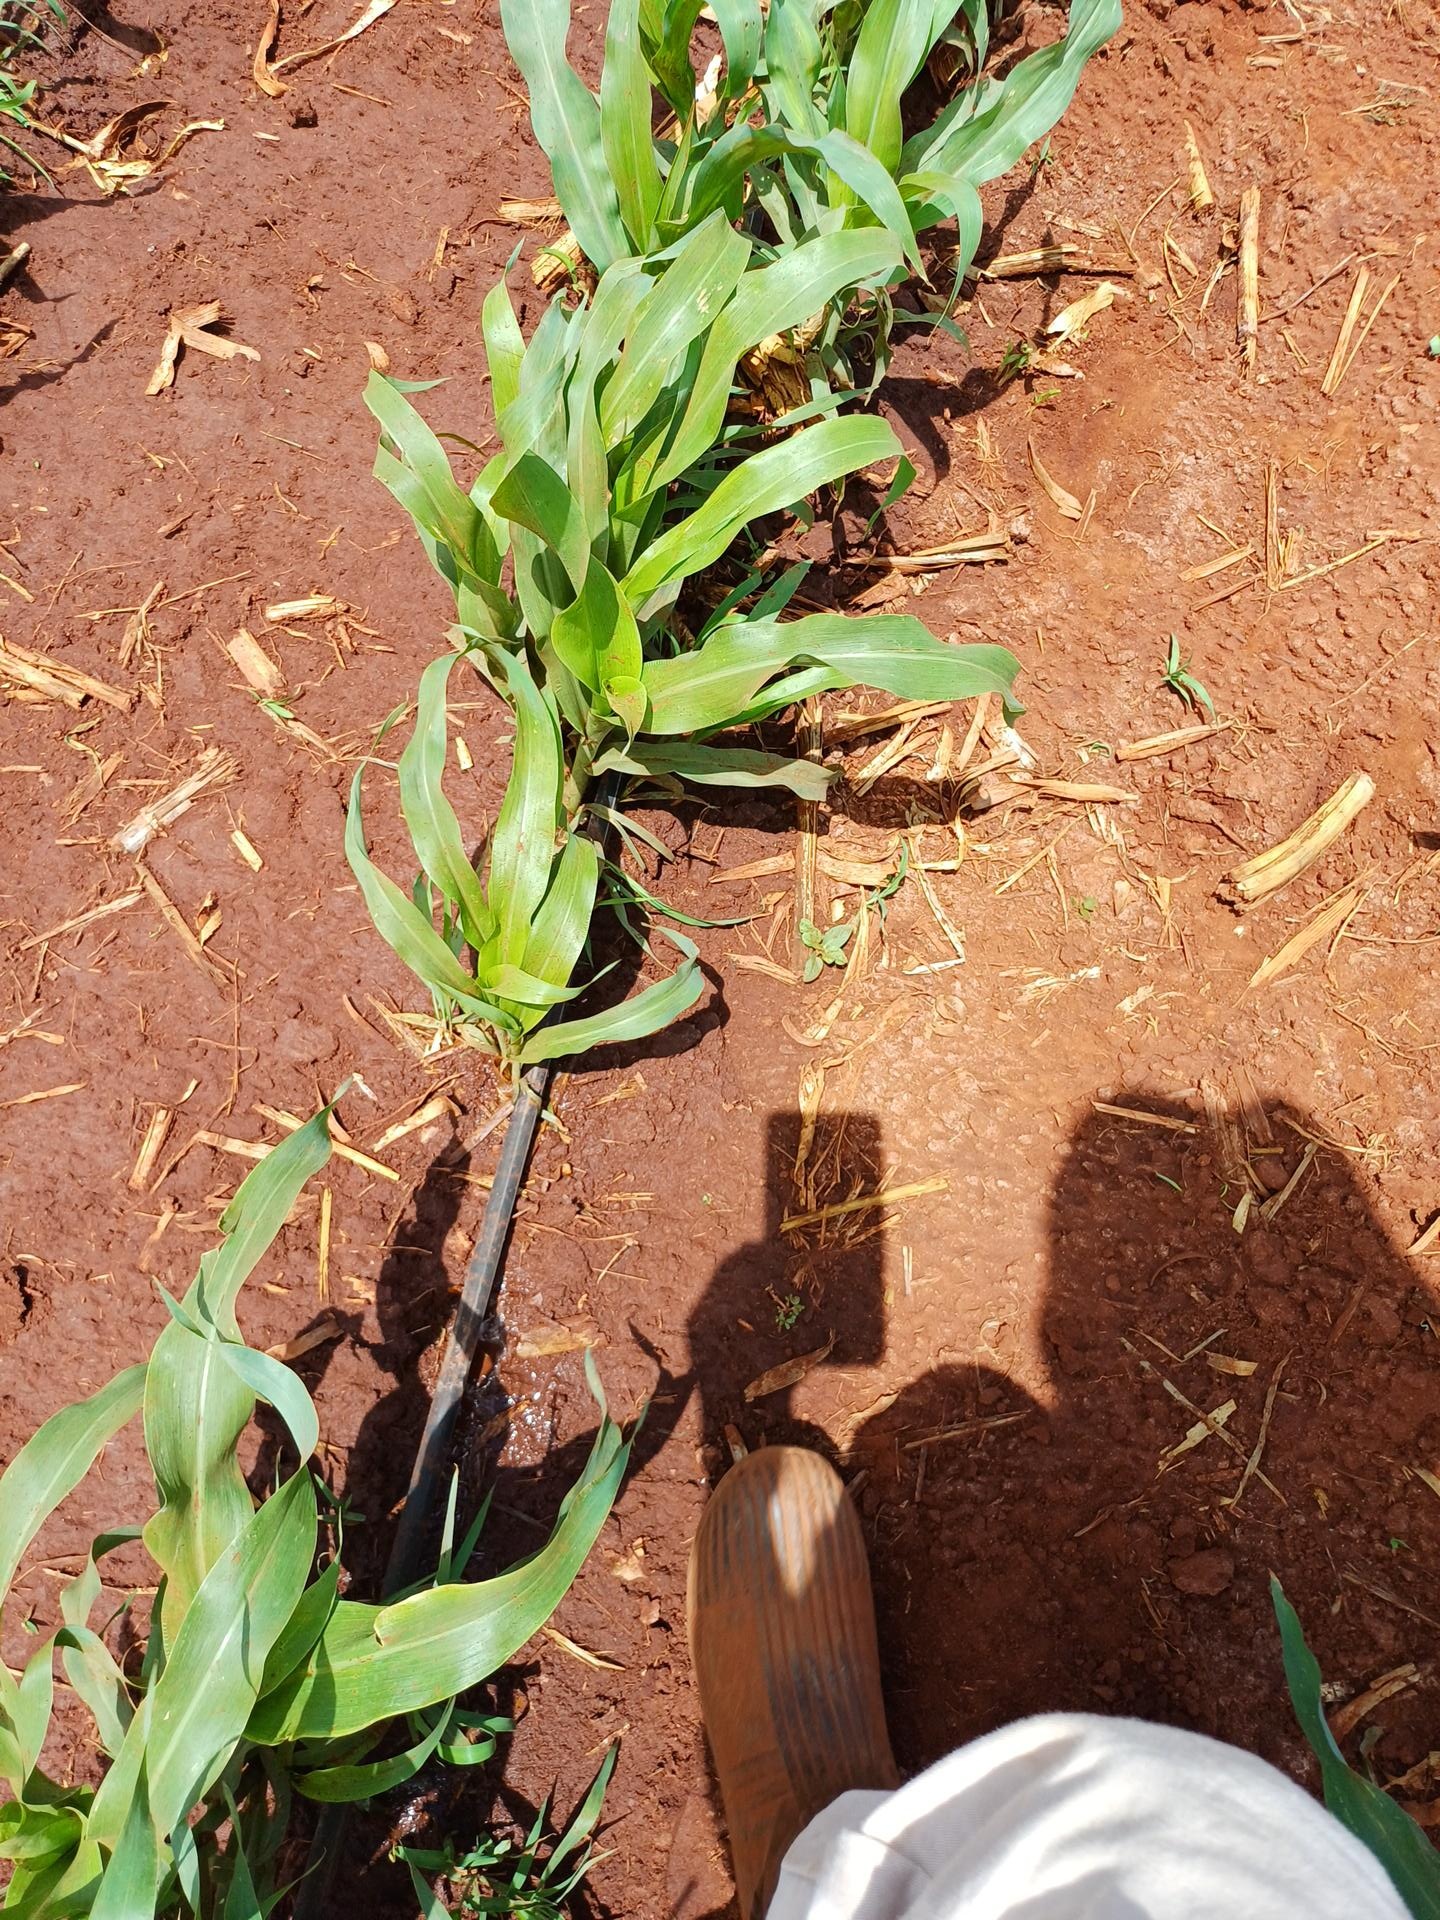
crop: sorghum
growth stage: vegetative
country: Kenya
